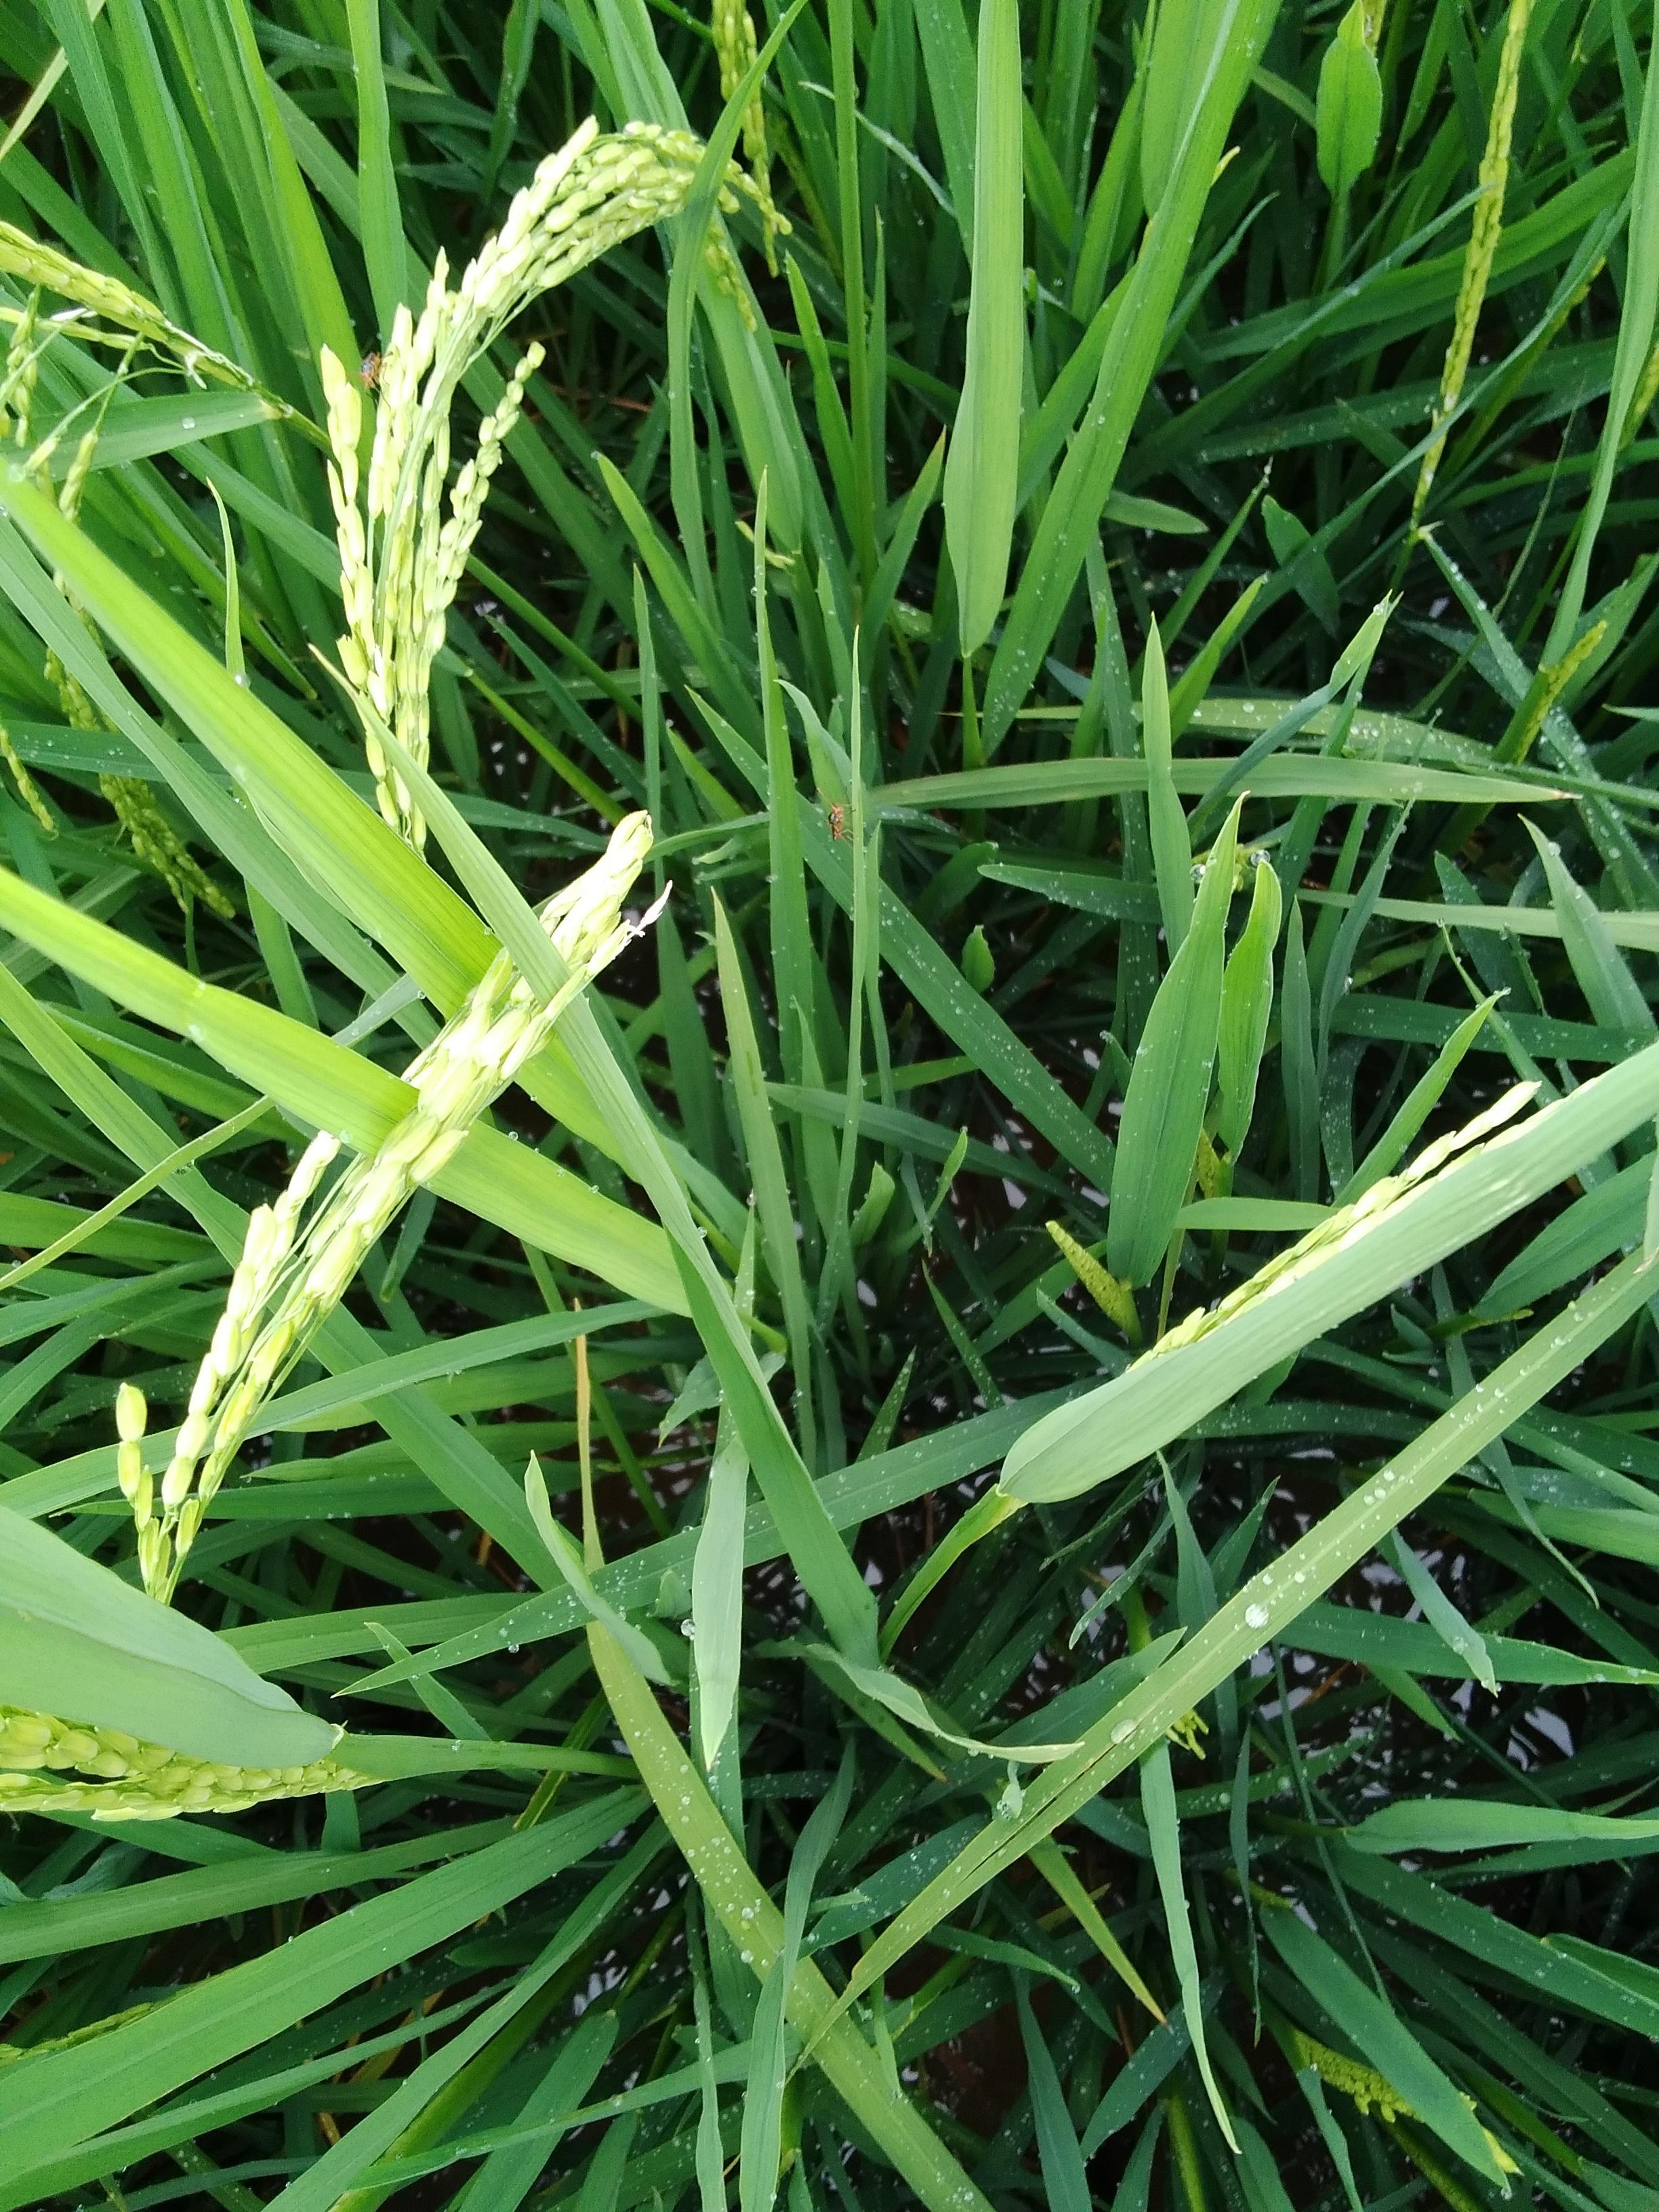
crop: rice
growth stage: flowering
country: Nigeria
